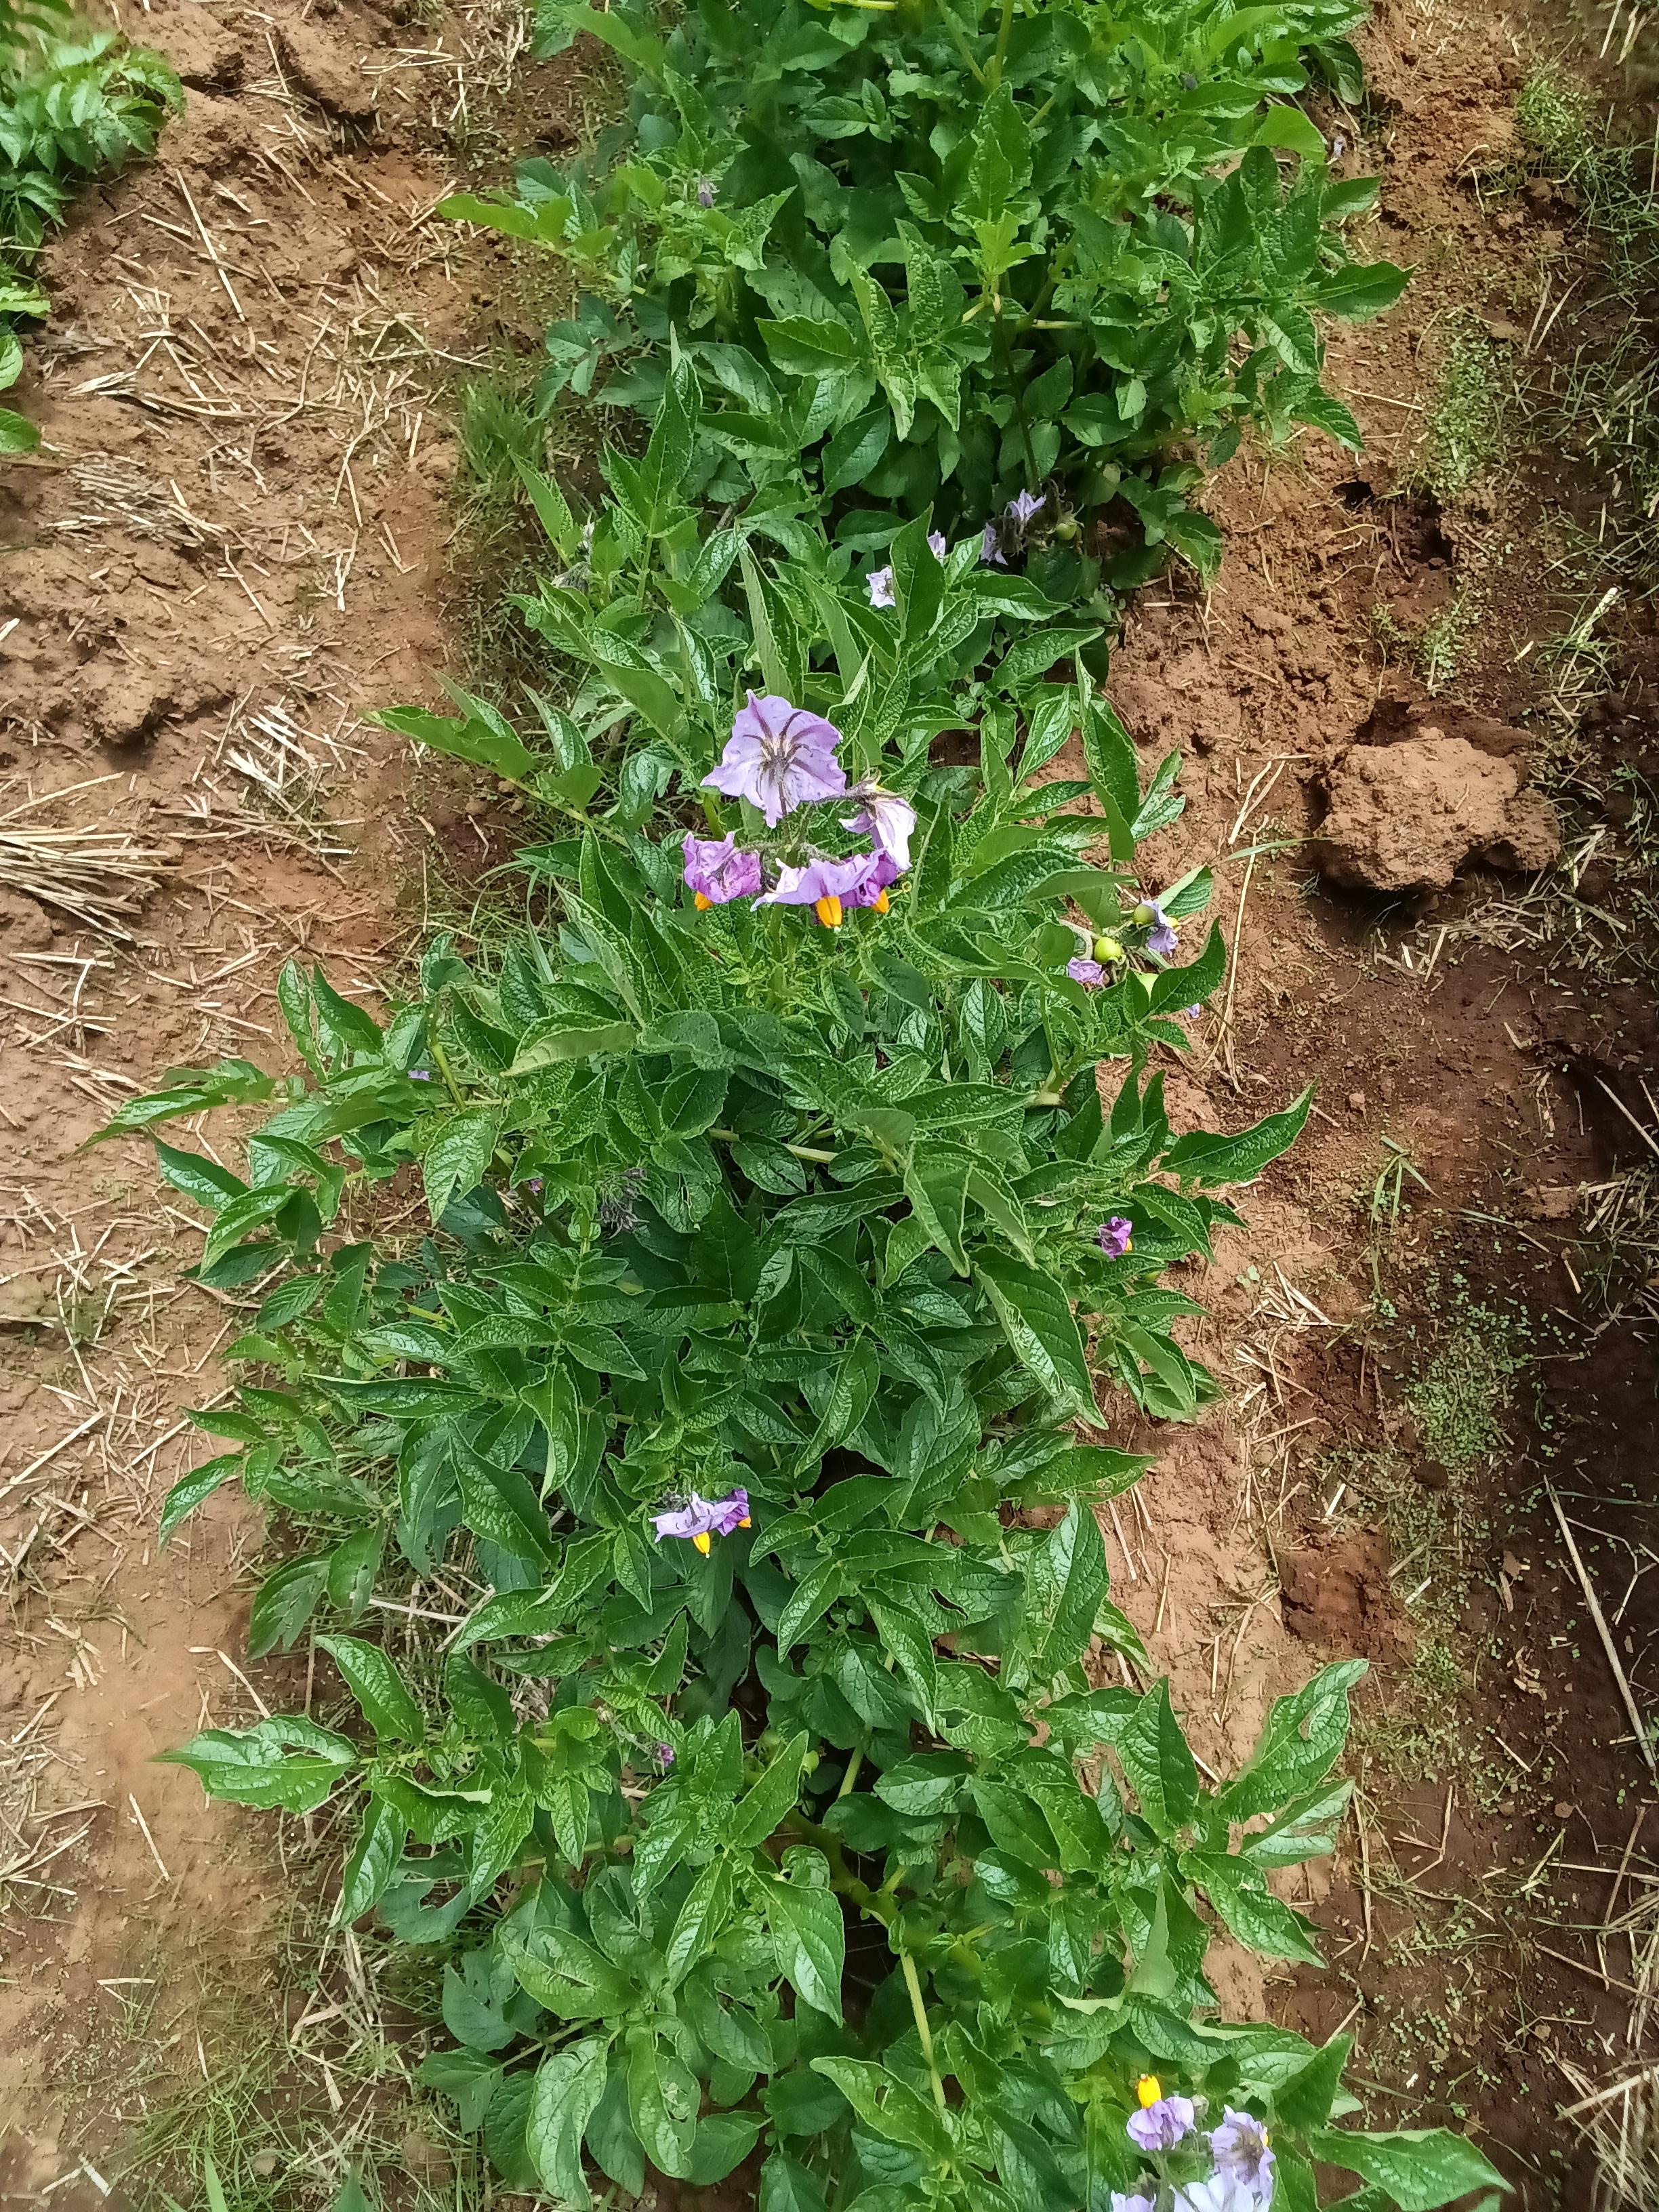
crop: potato
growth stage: flowering
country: Kenya
